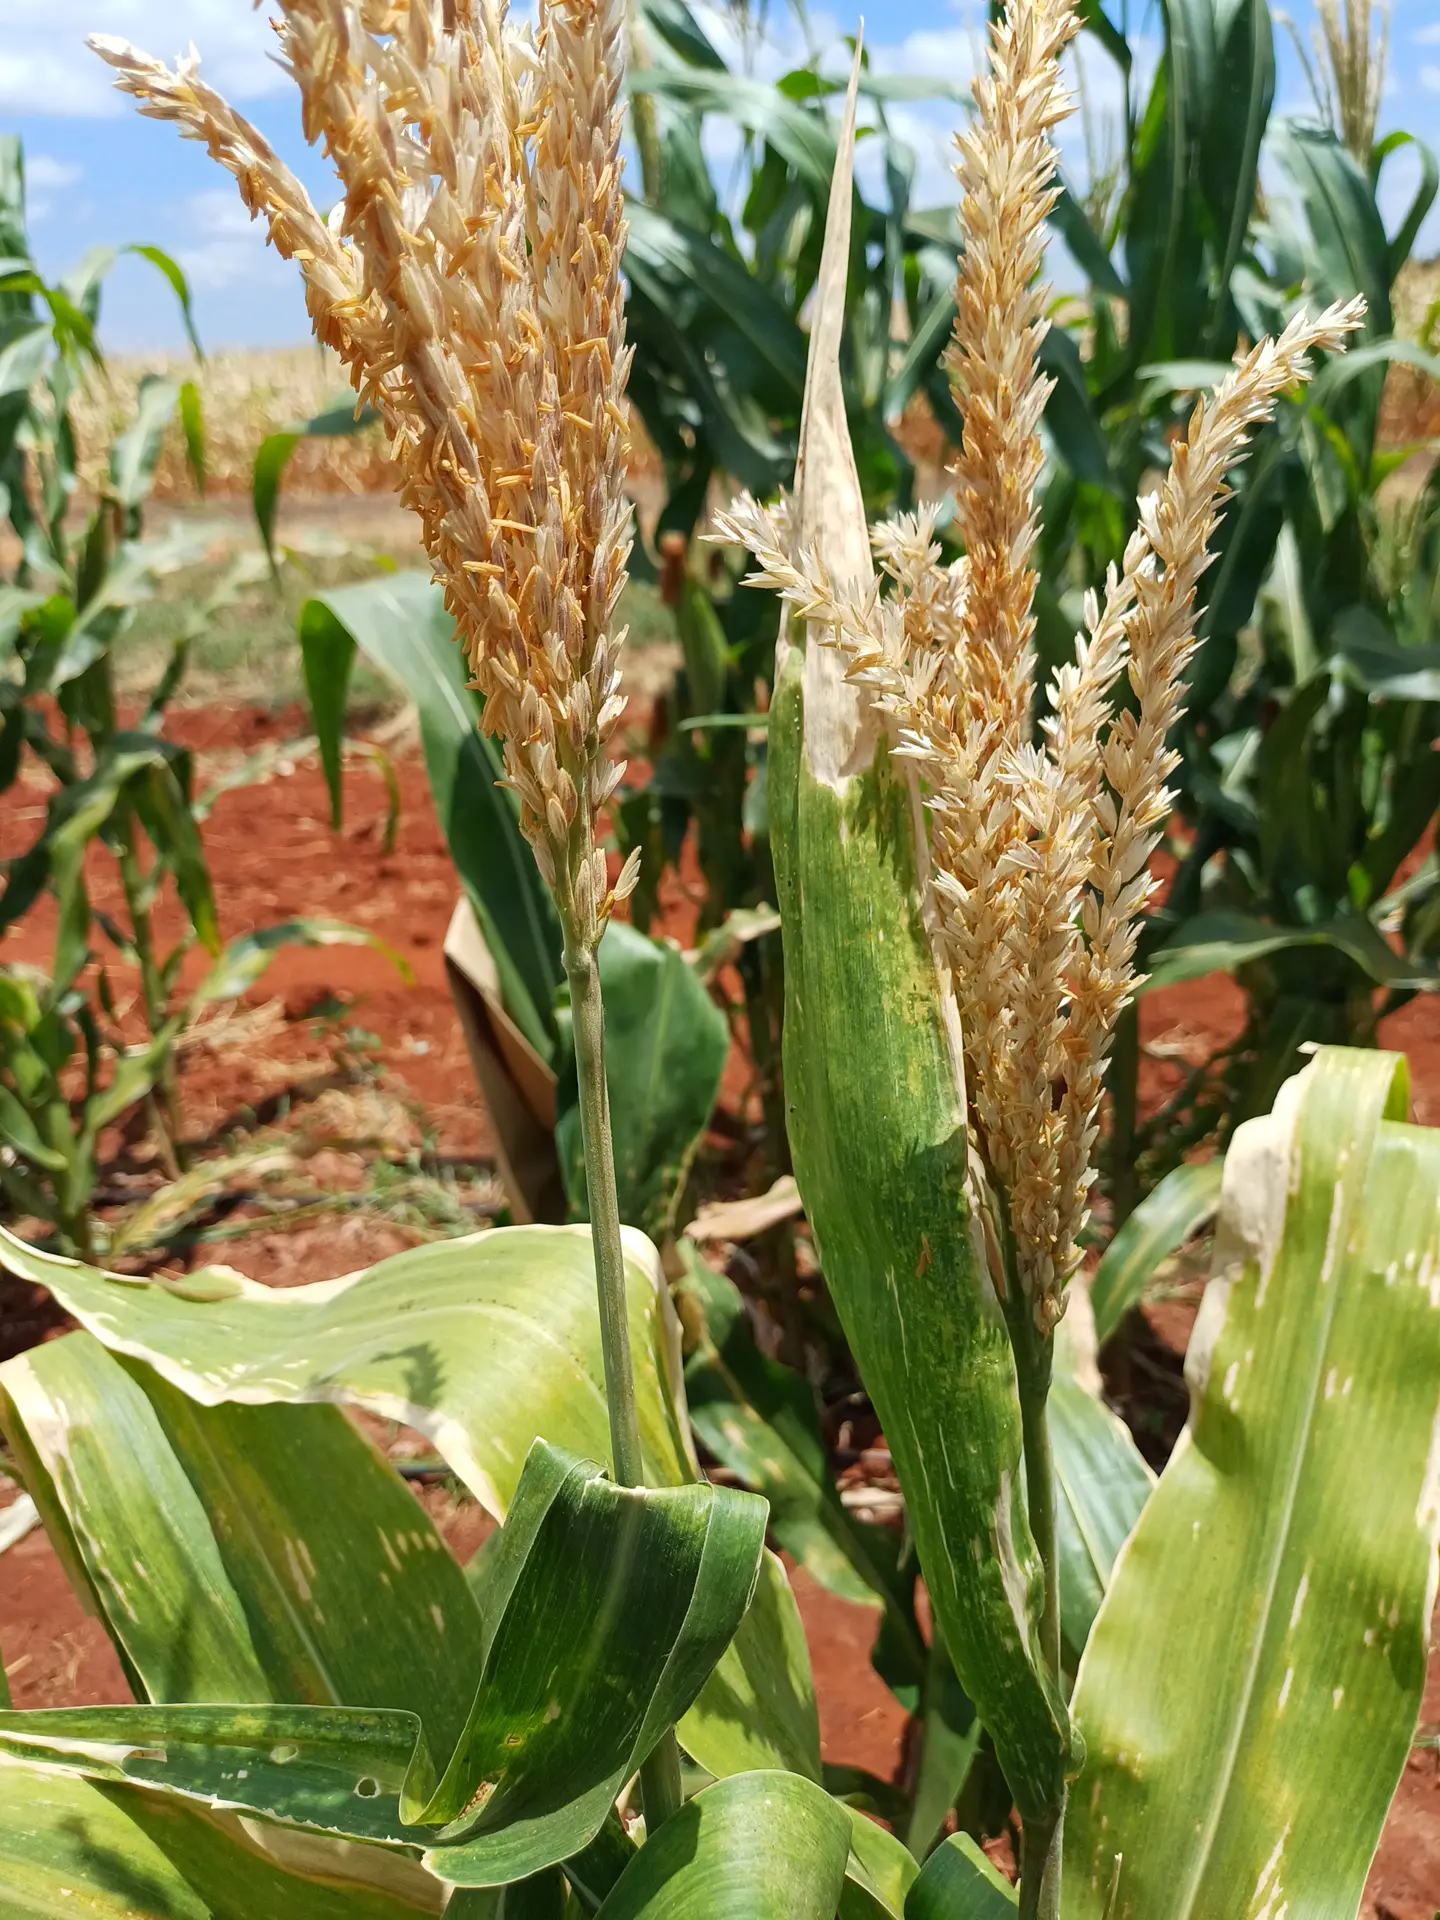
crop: maize
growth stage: flowering
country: Kenya
